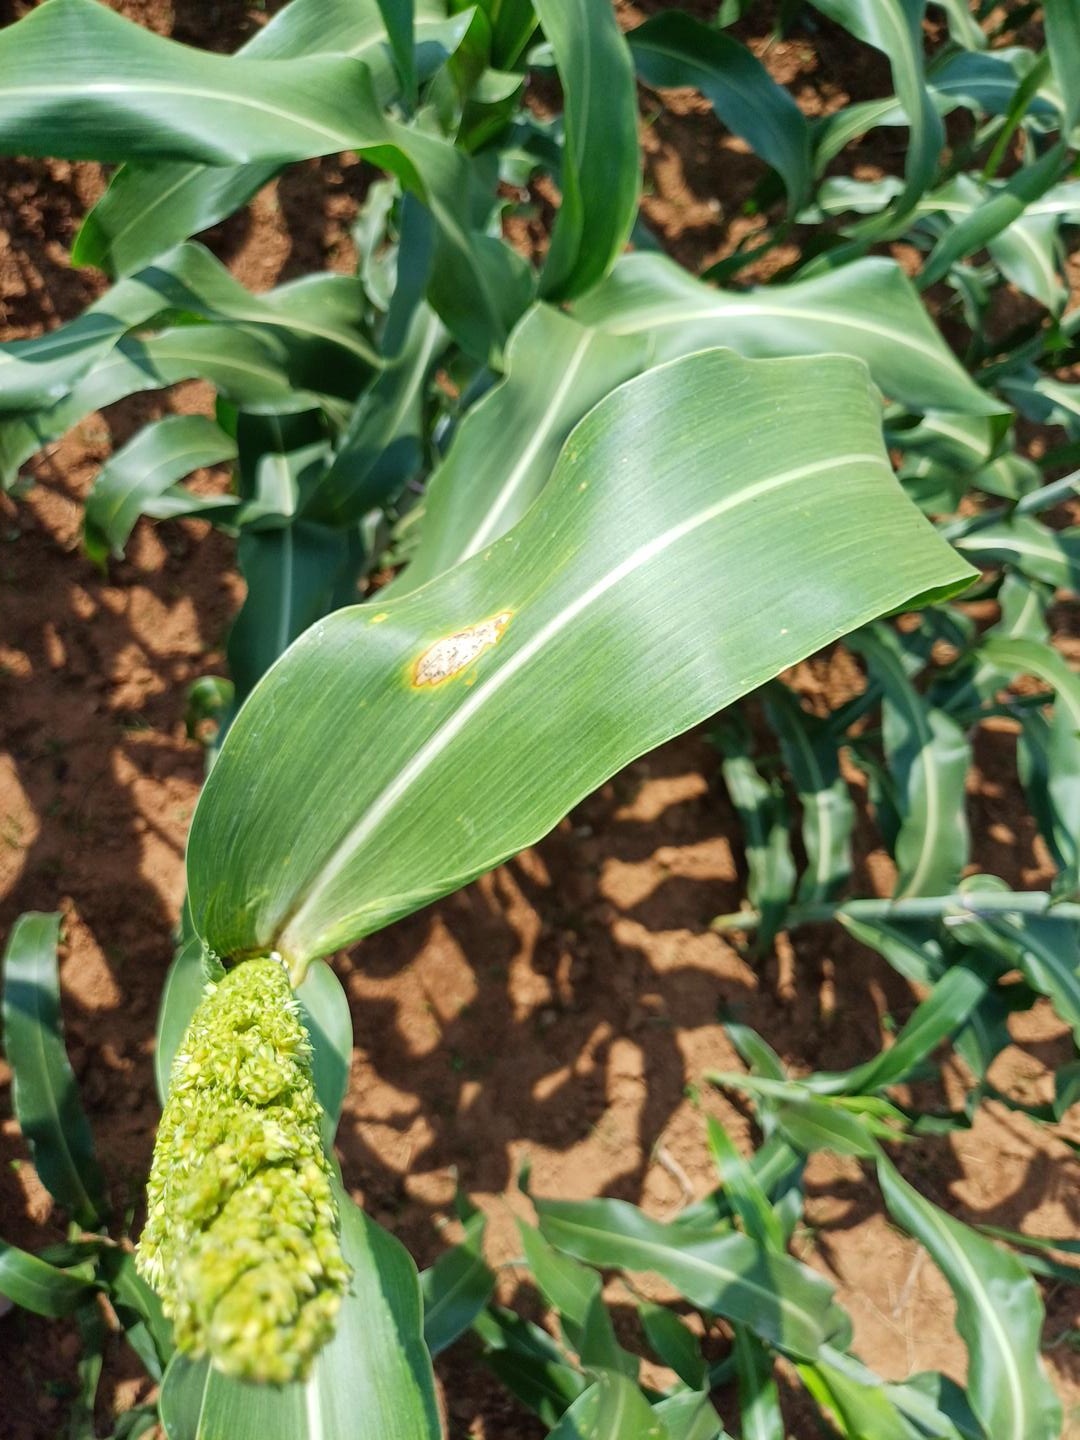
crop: sorghum
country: Kenya
